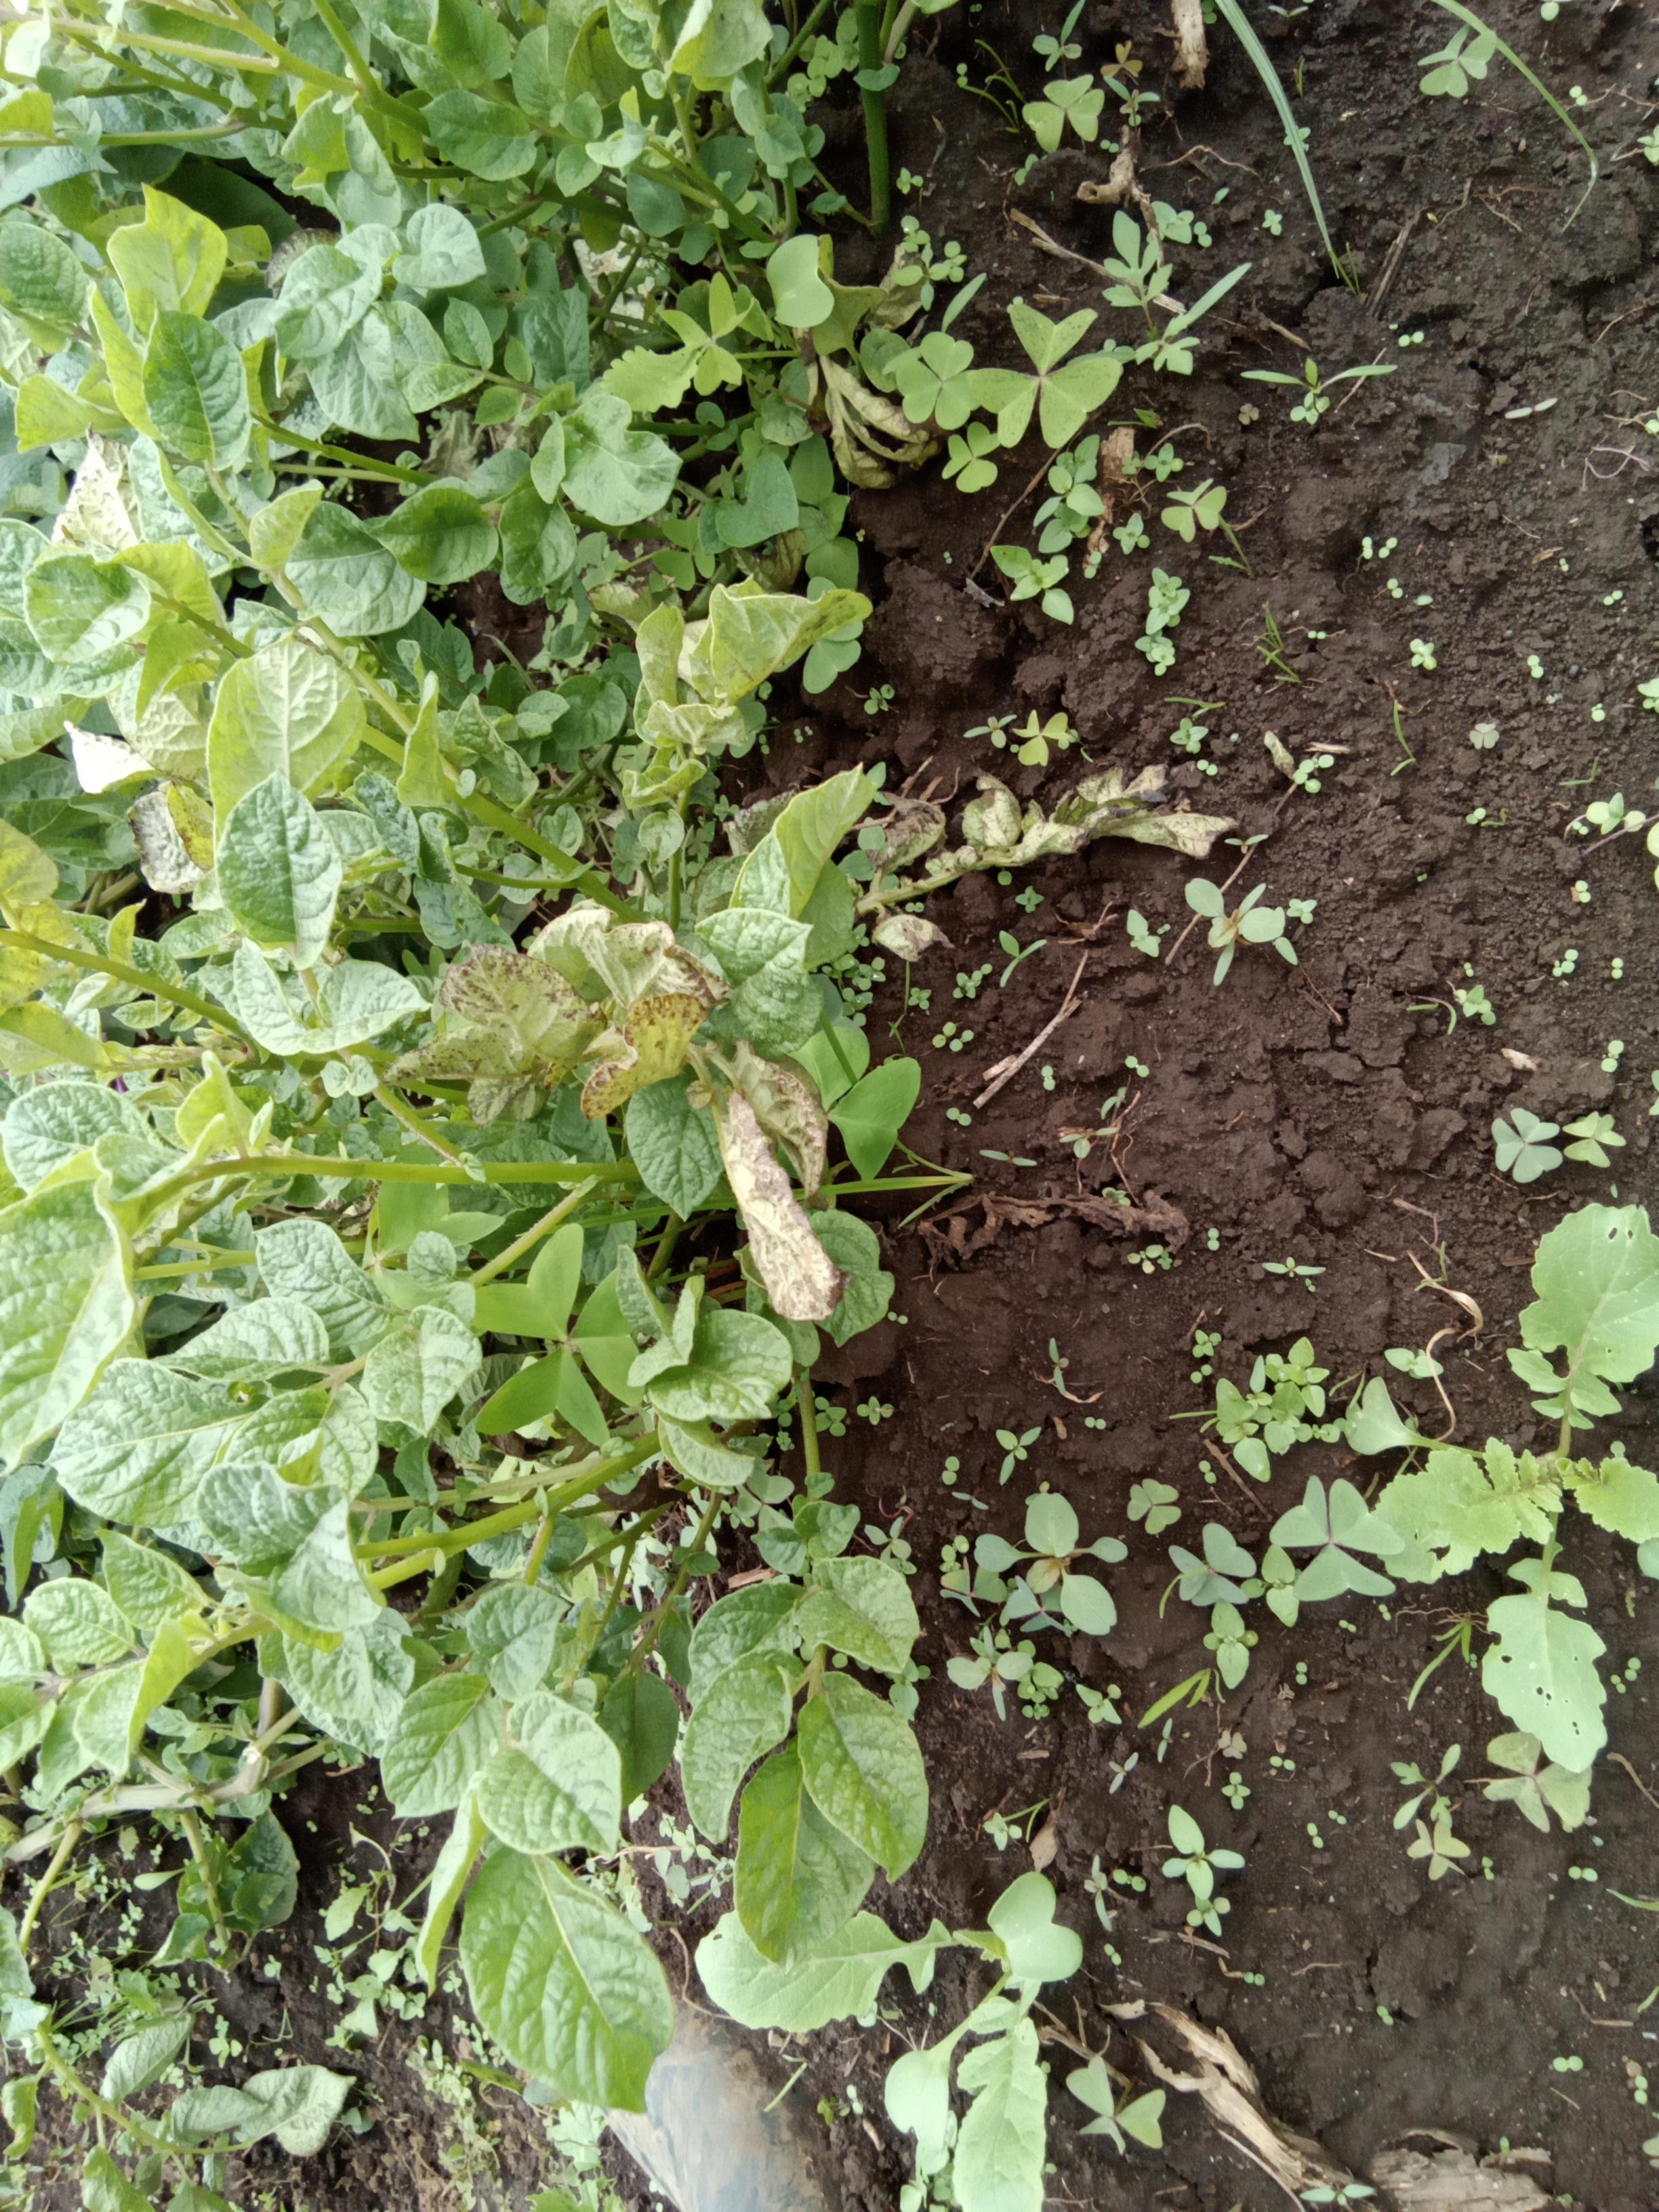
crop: potato
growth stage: flowering
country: Kenya
